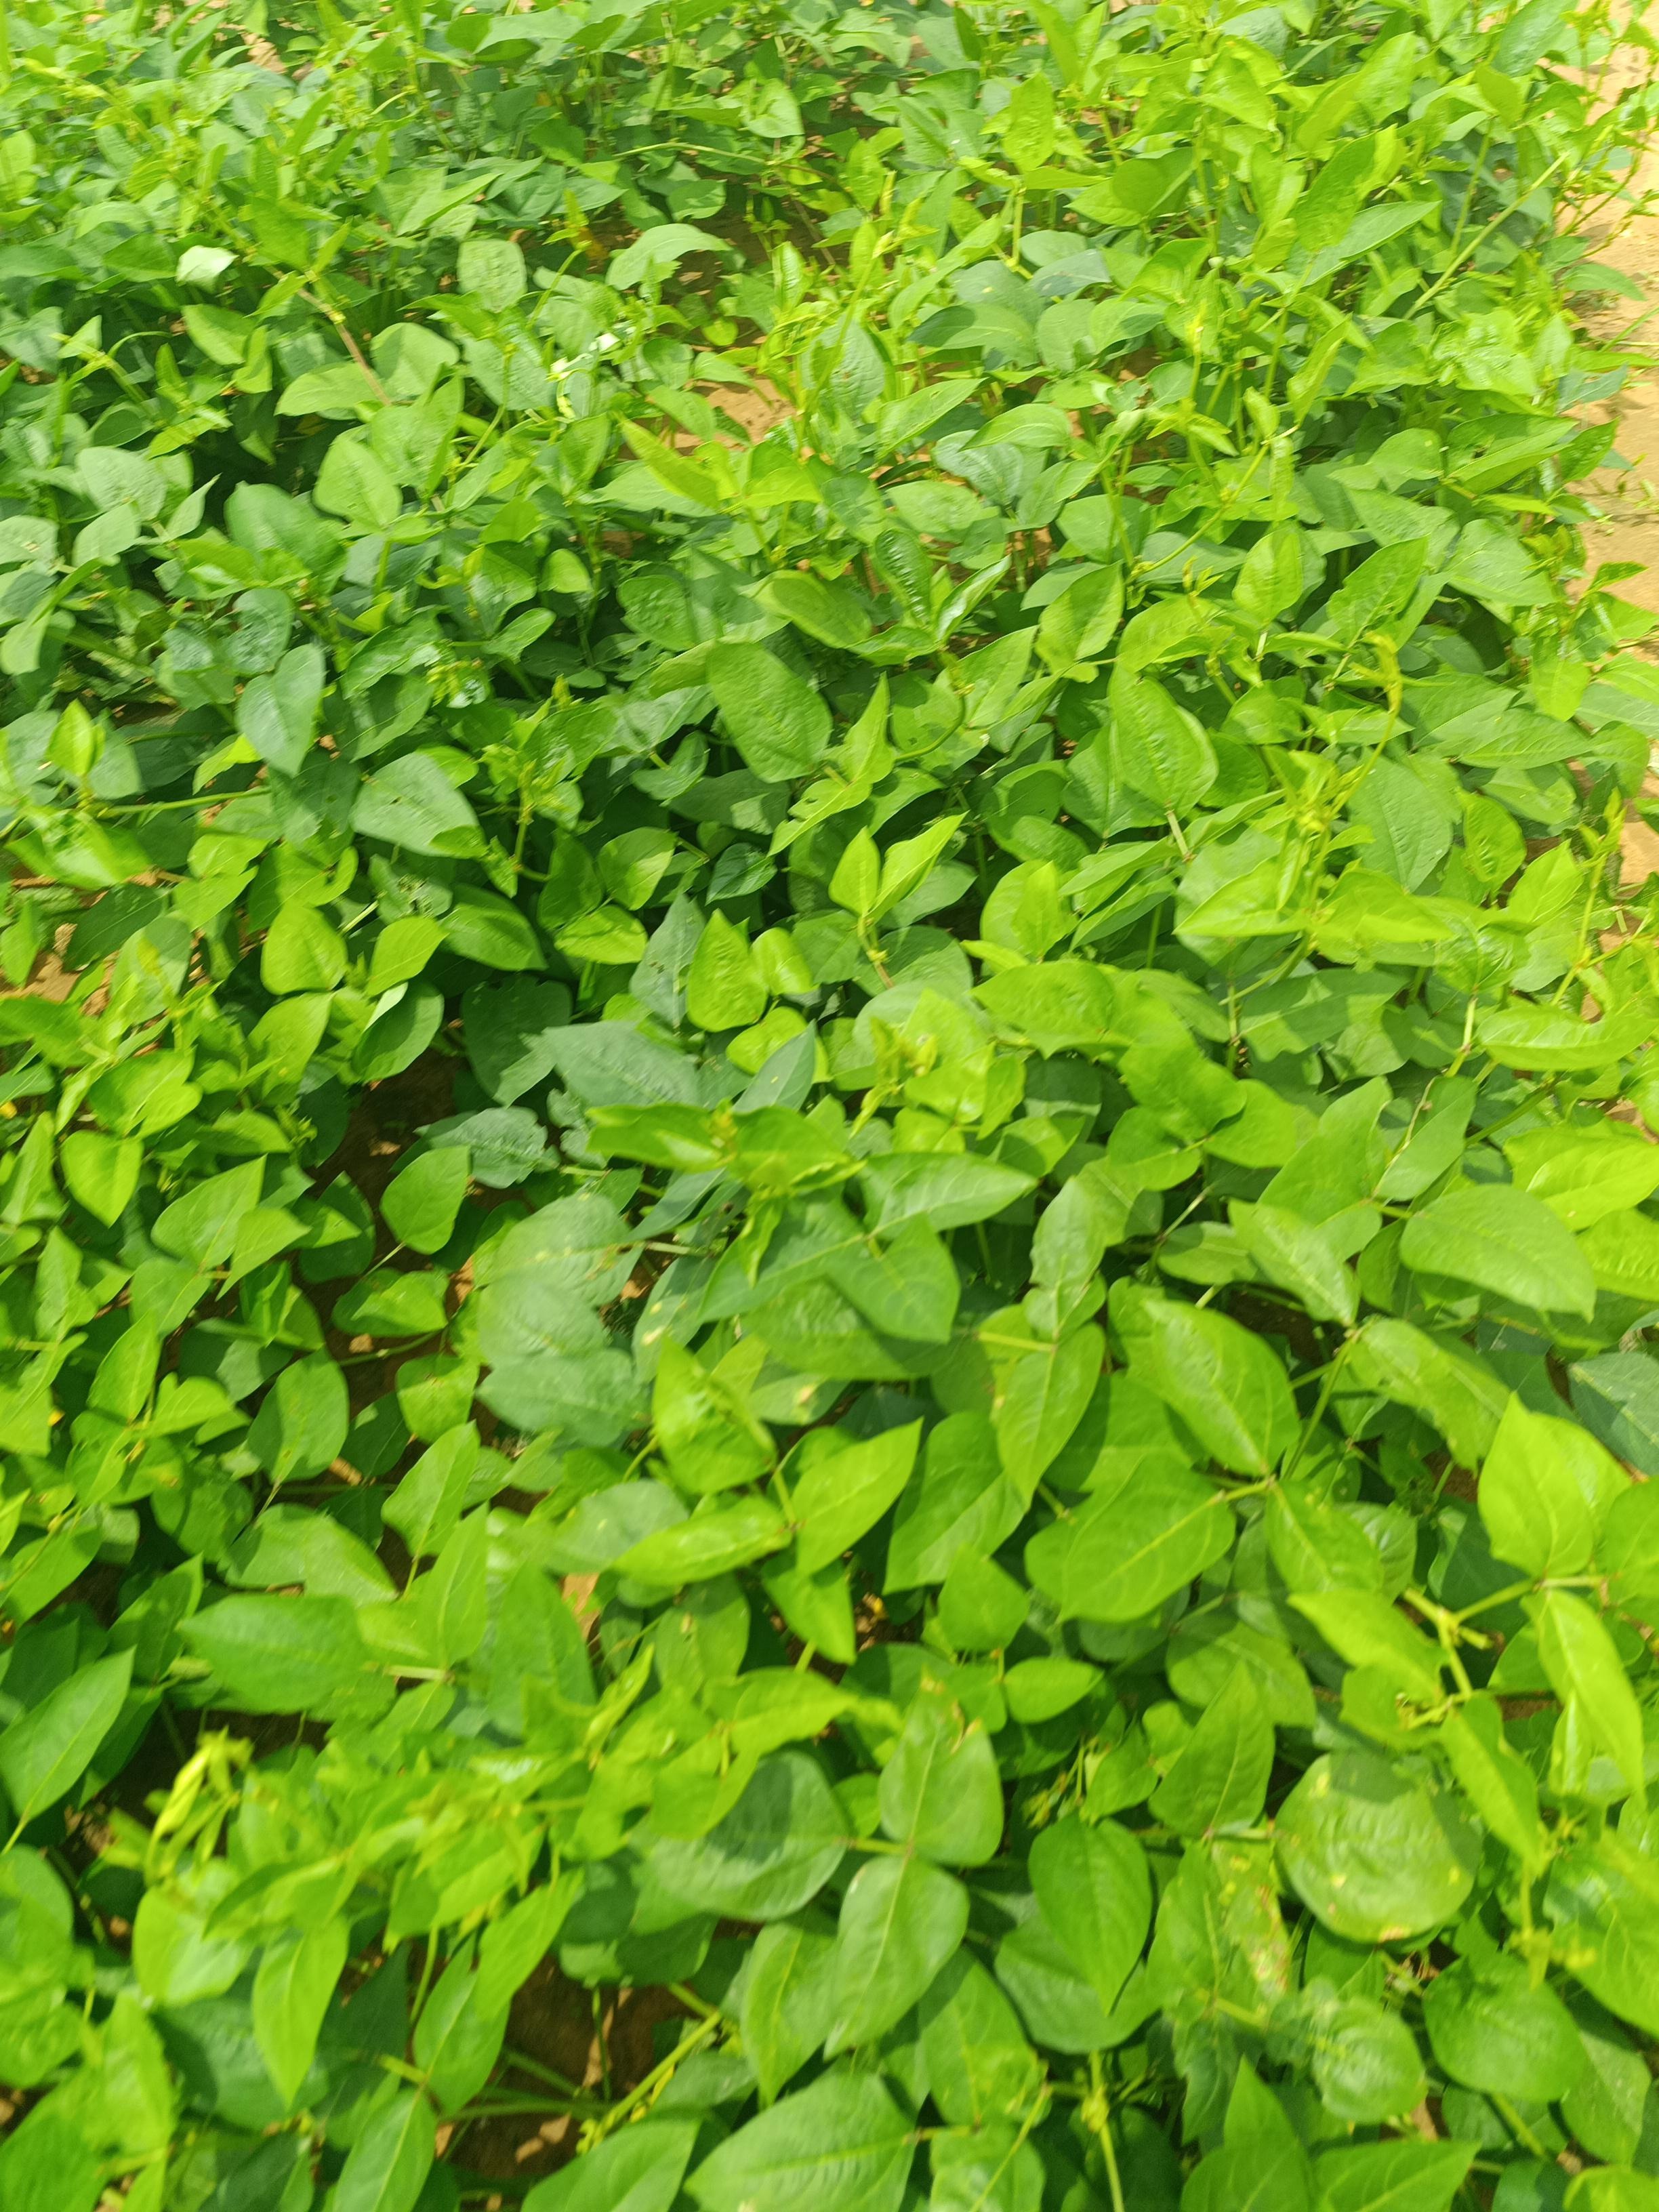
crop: cowpea
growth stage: vegetative
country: Nigeria
